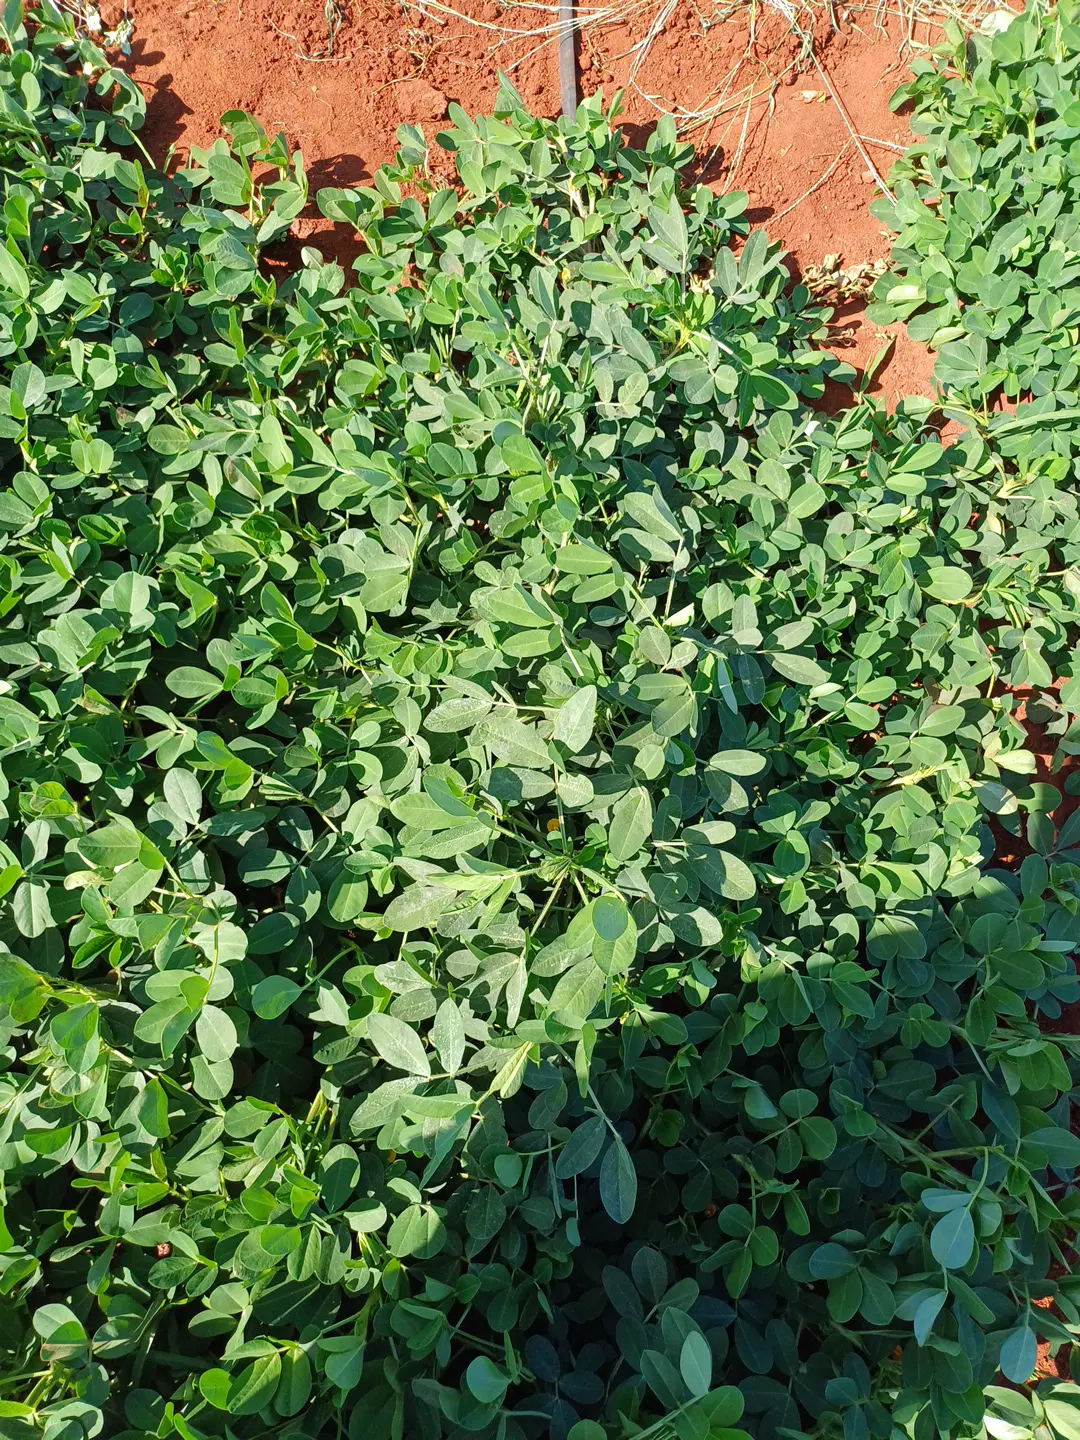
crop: groundnut
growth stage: flowering
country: Kenya
